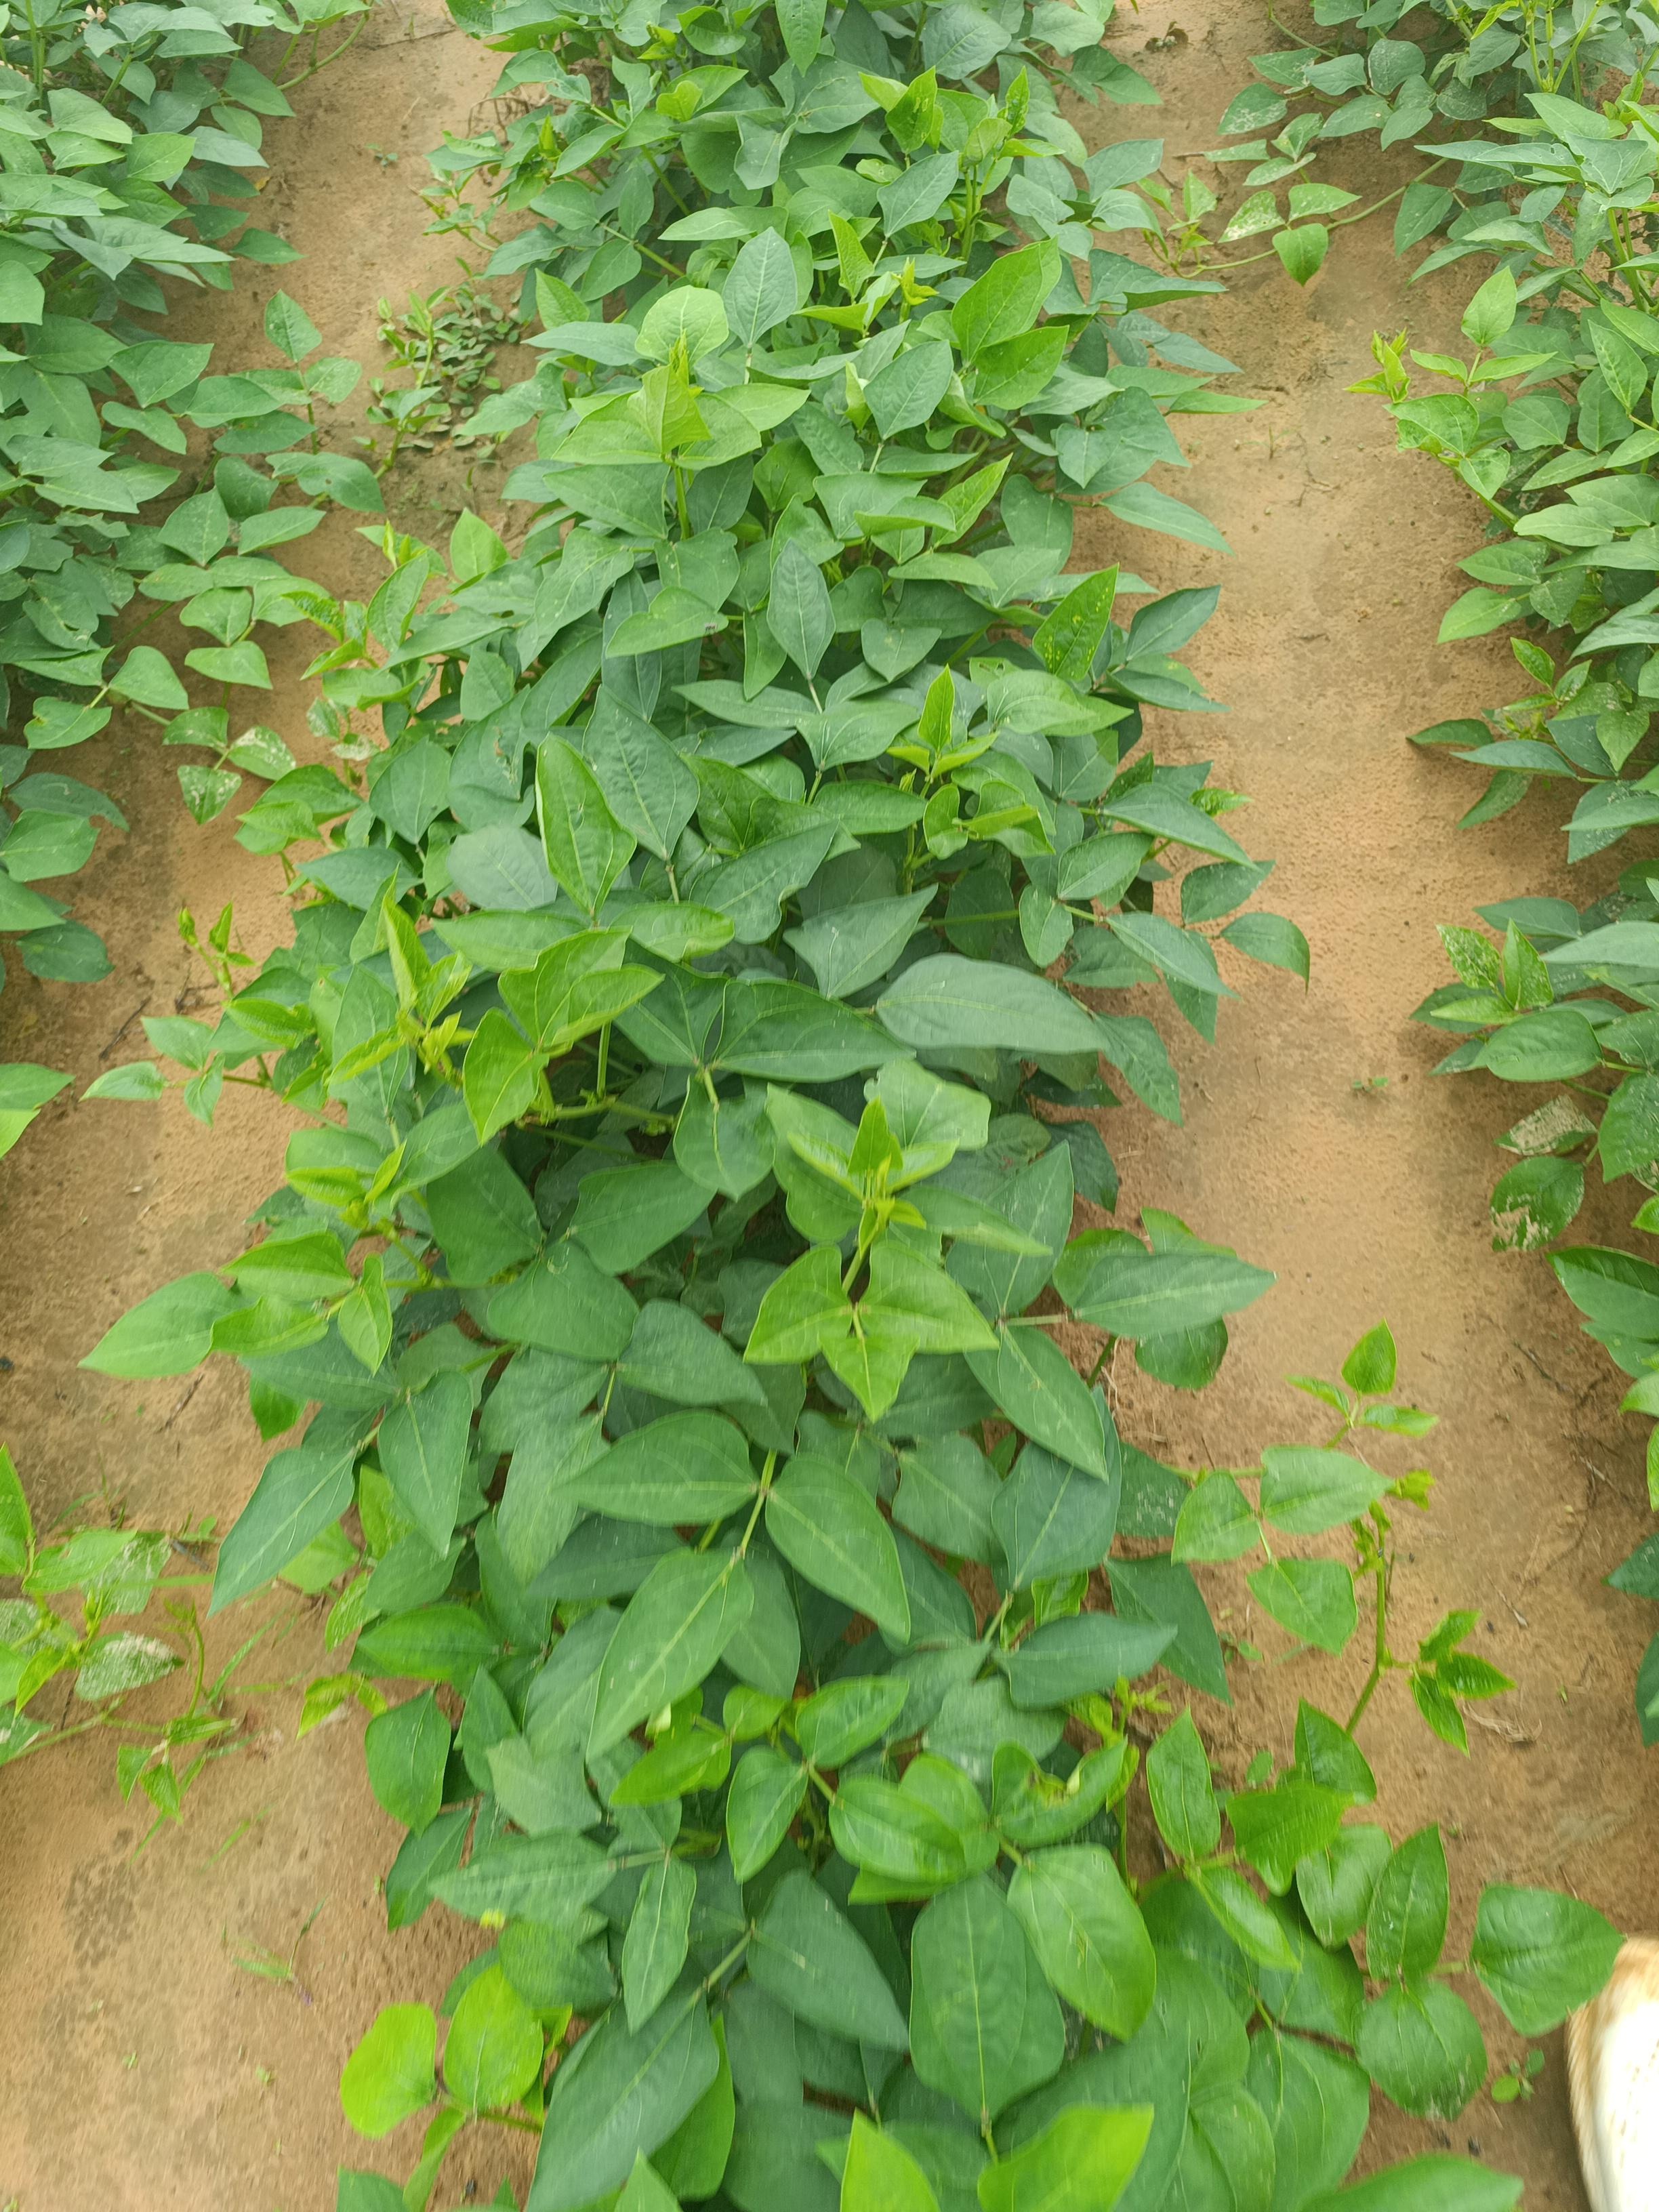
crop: cowpea
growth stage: vegetative
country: Nigeria
